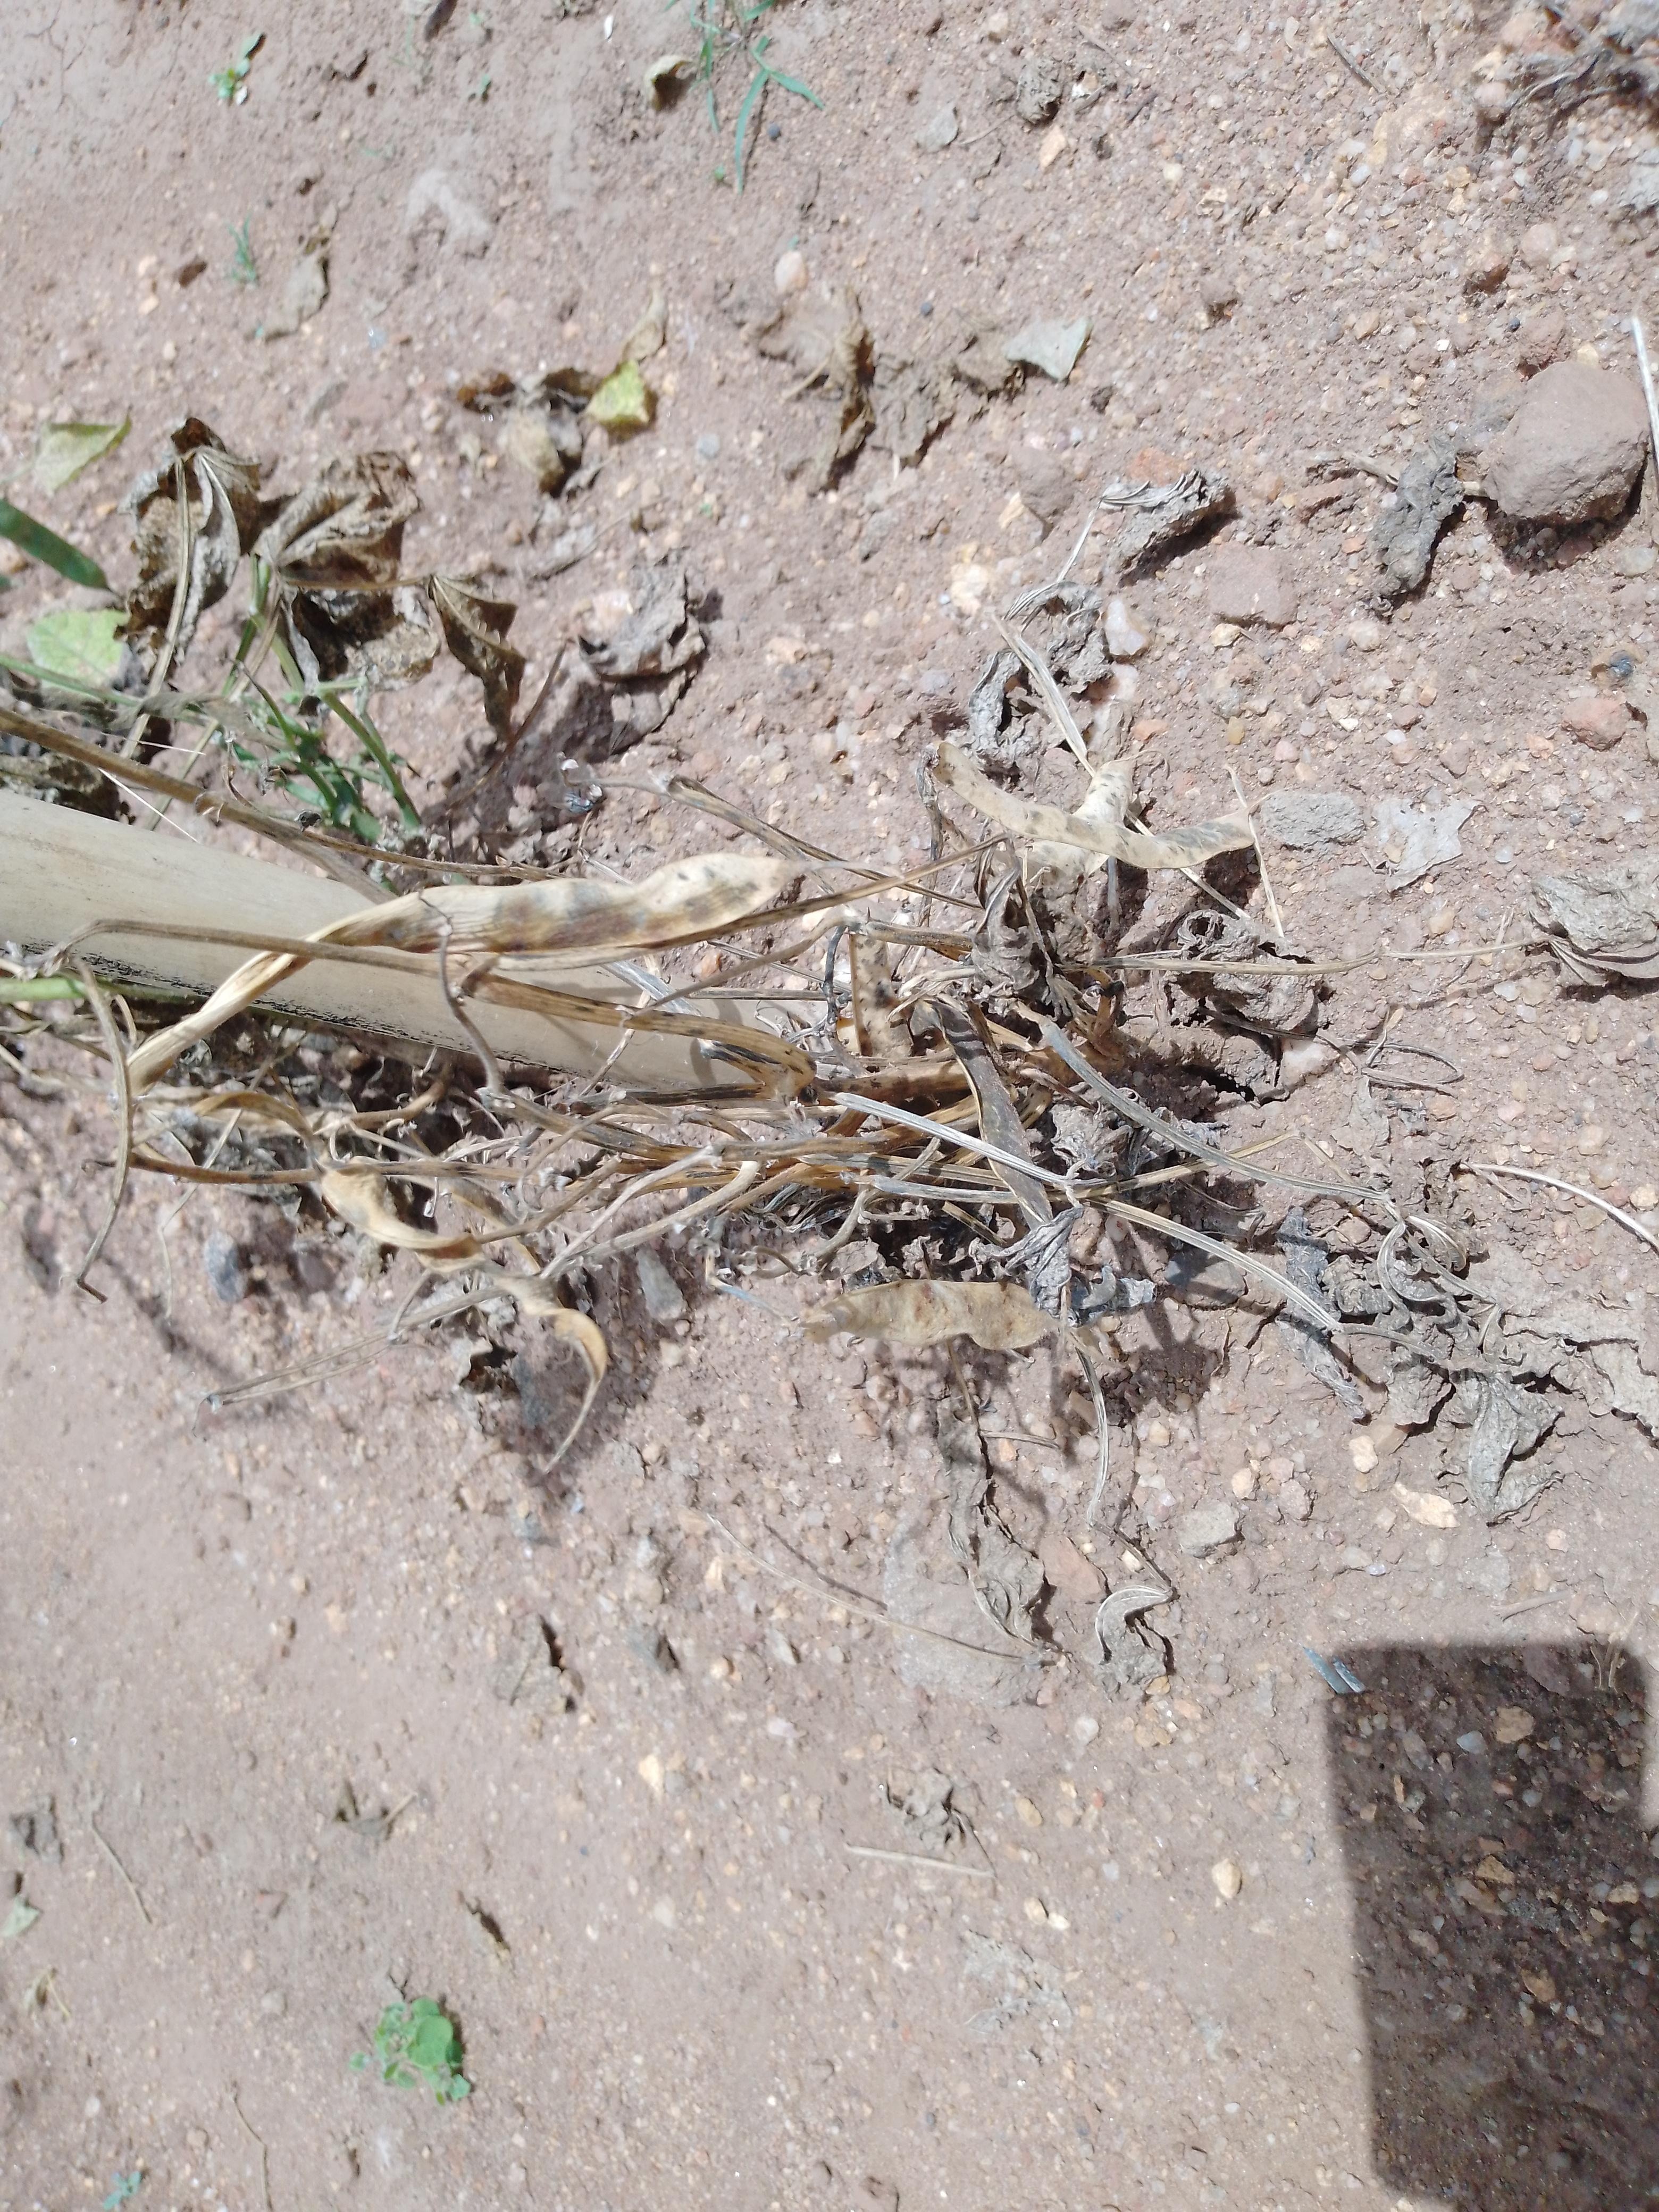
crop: common bean
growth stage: harvest maturity
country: Malawi
